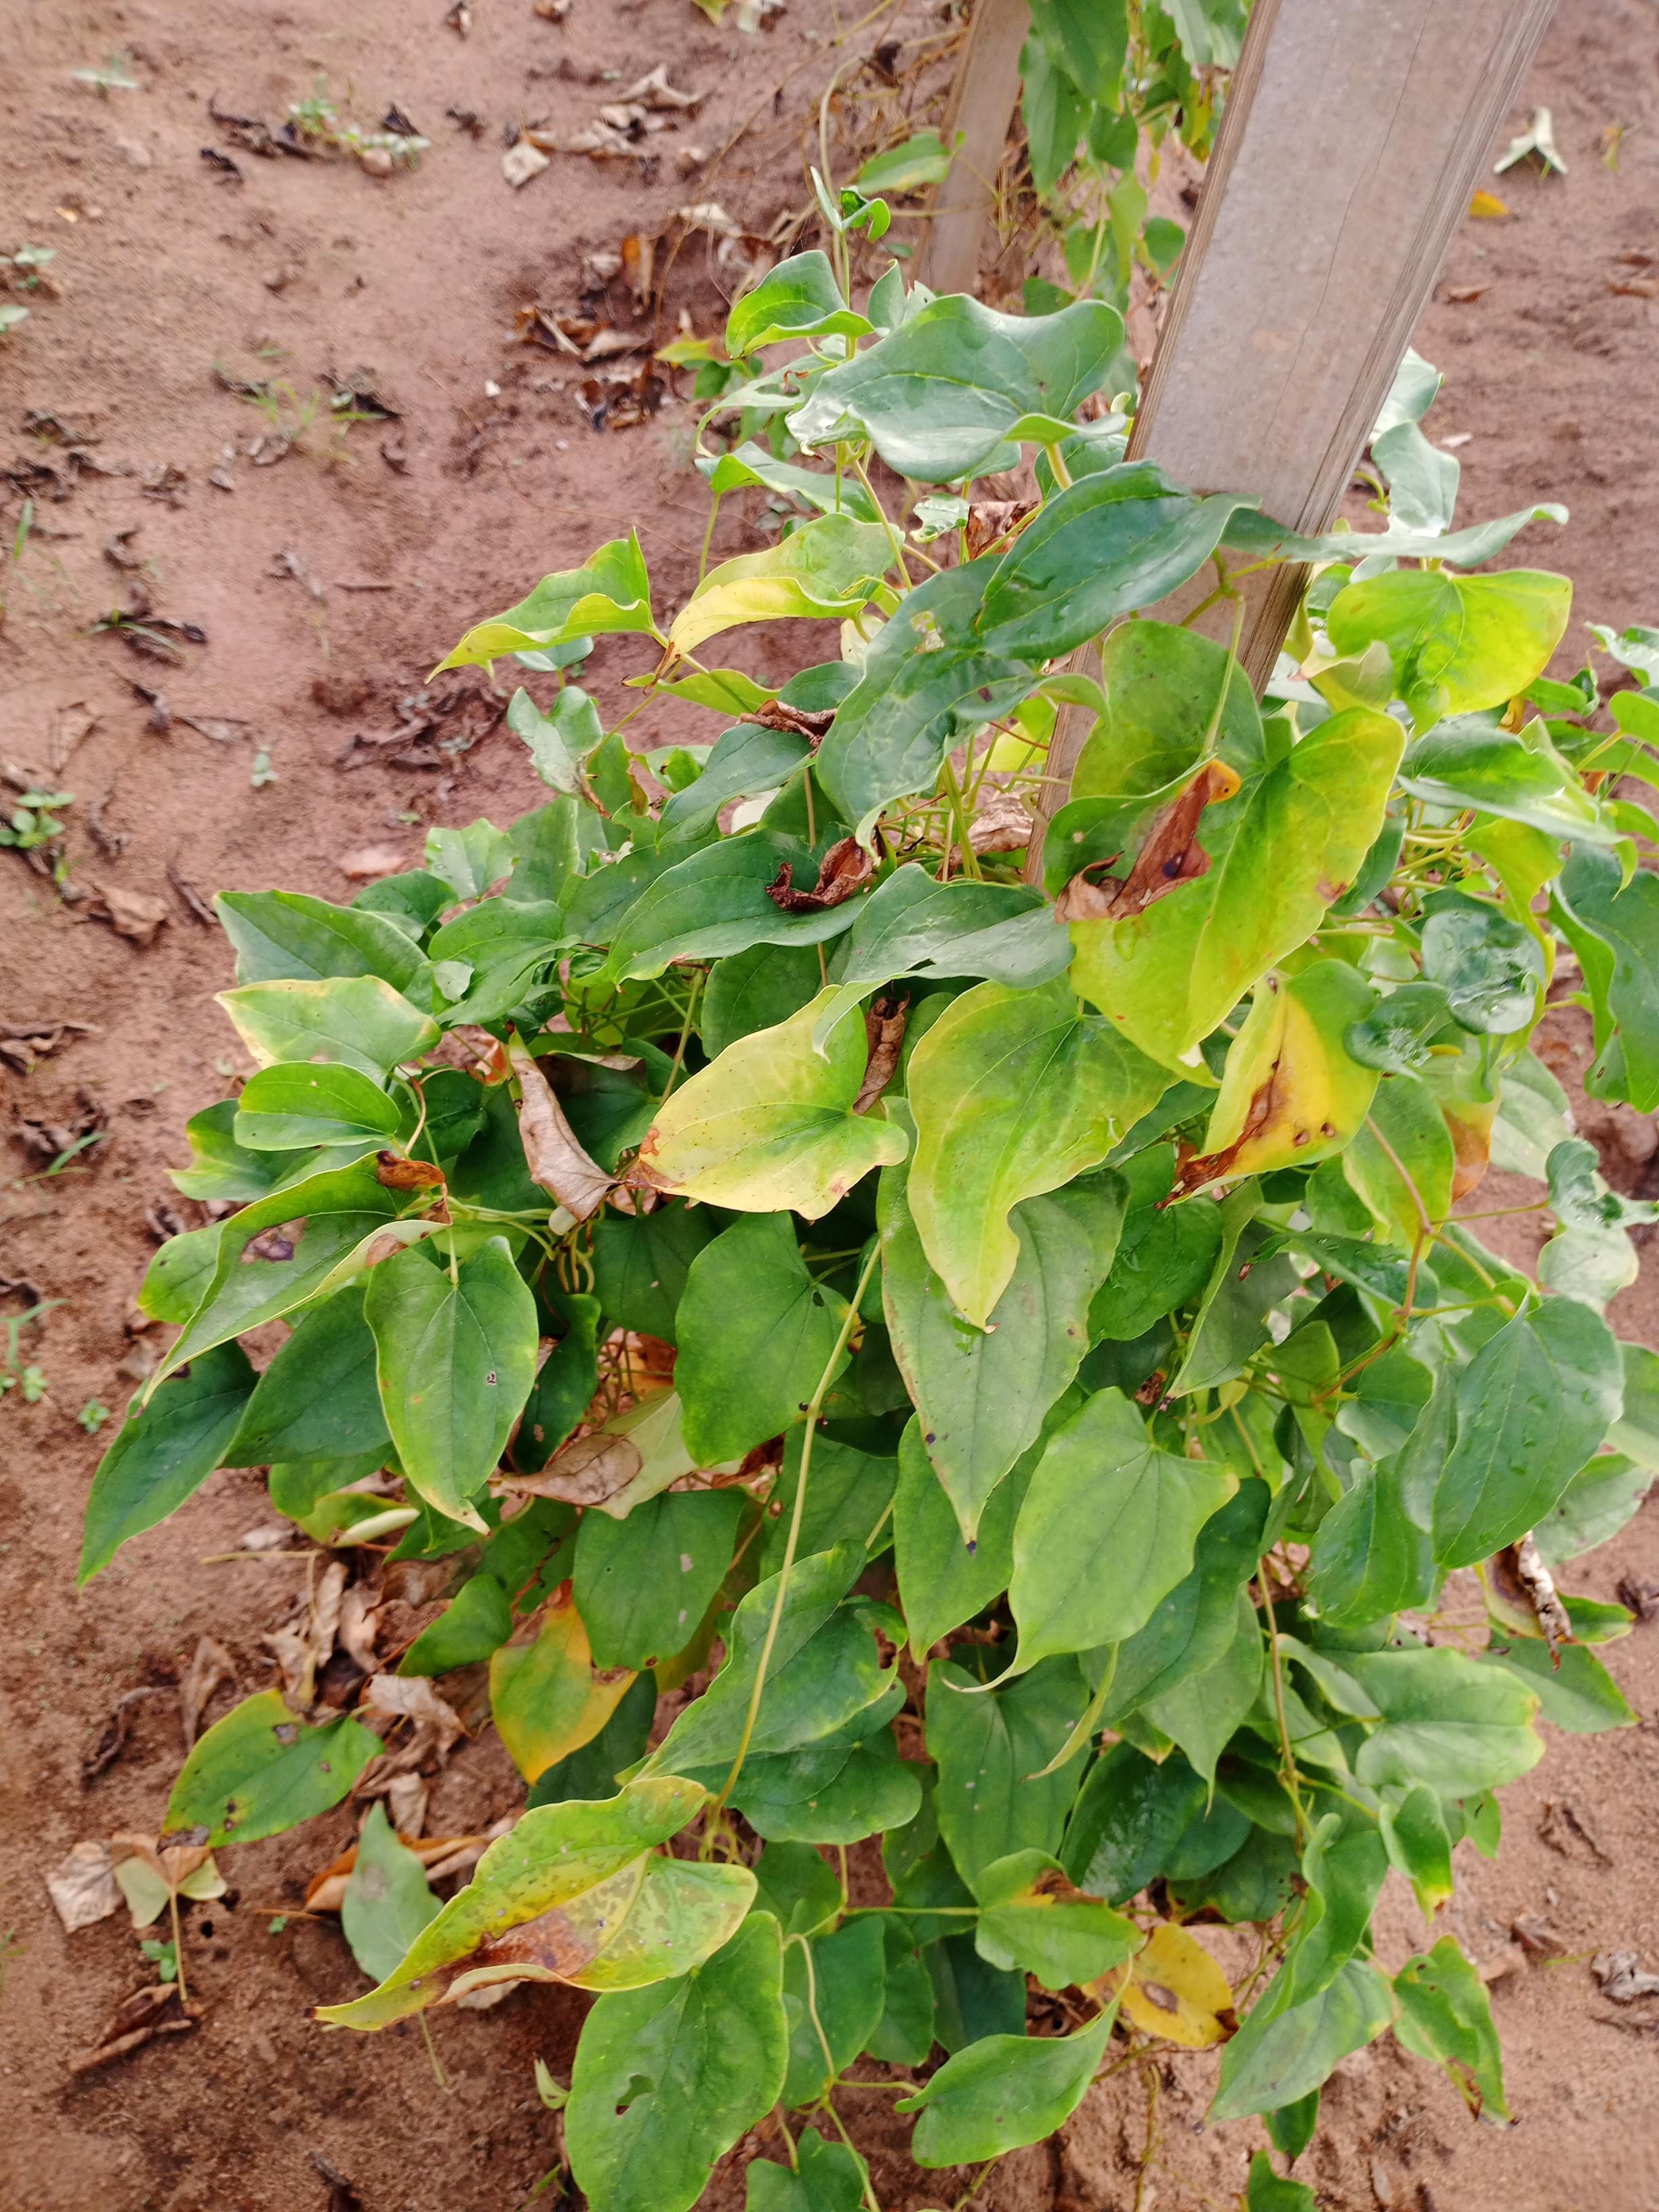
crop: yam
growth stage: vegetative
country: Nigeria
